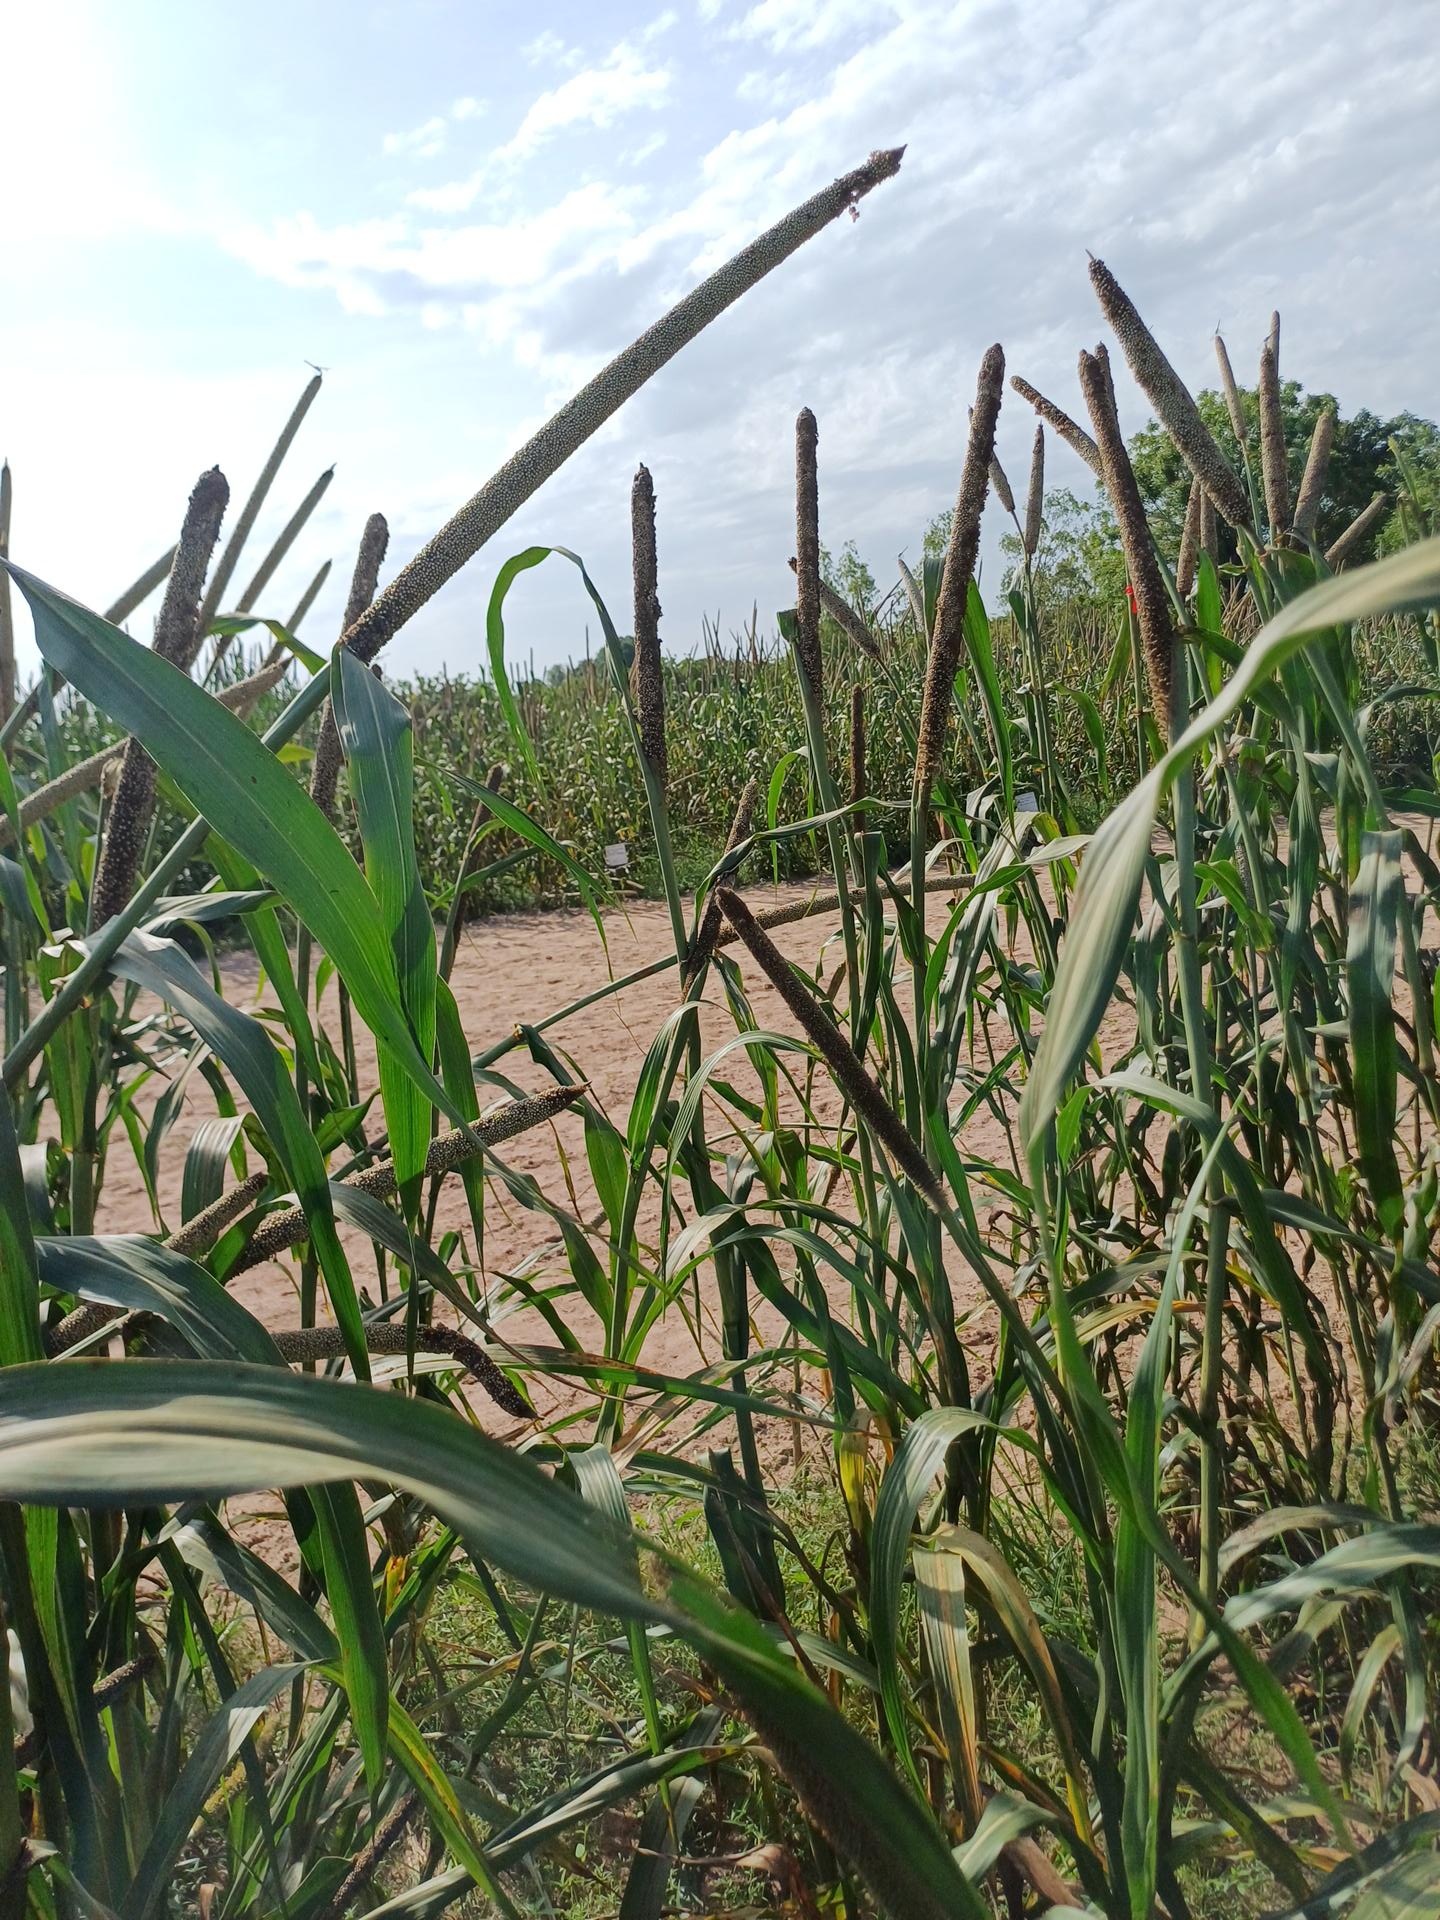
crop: pearl millet
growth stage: filling grain
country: Senegal
